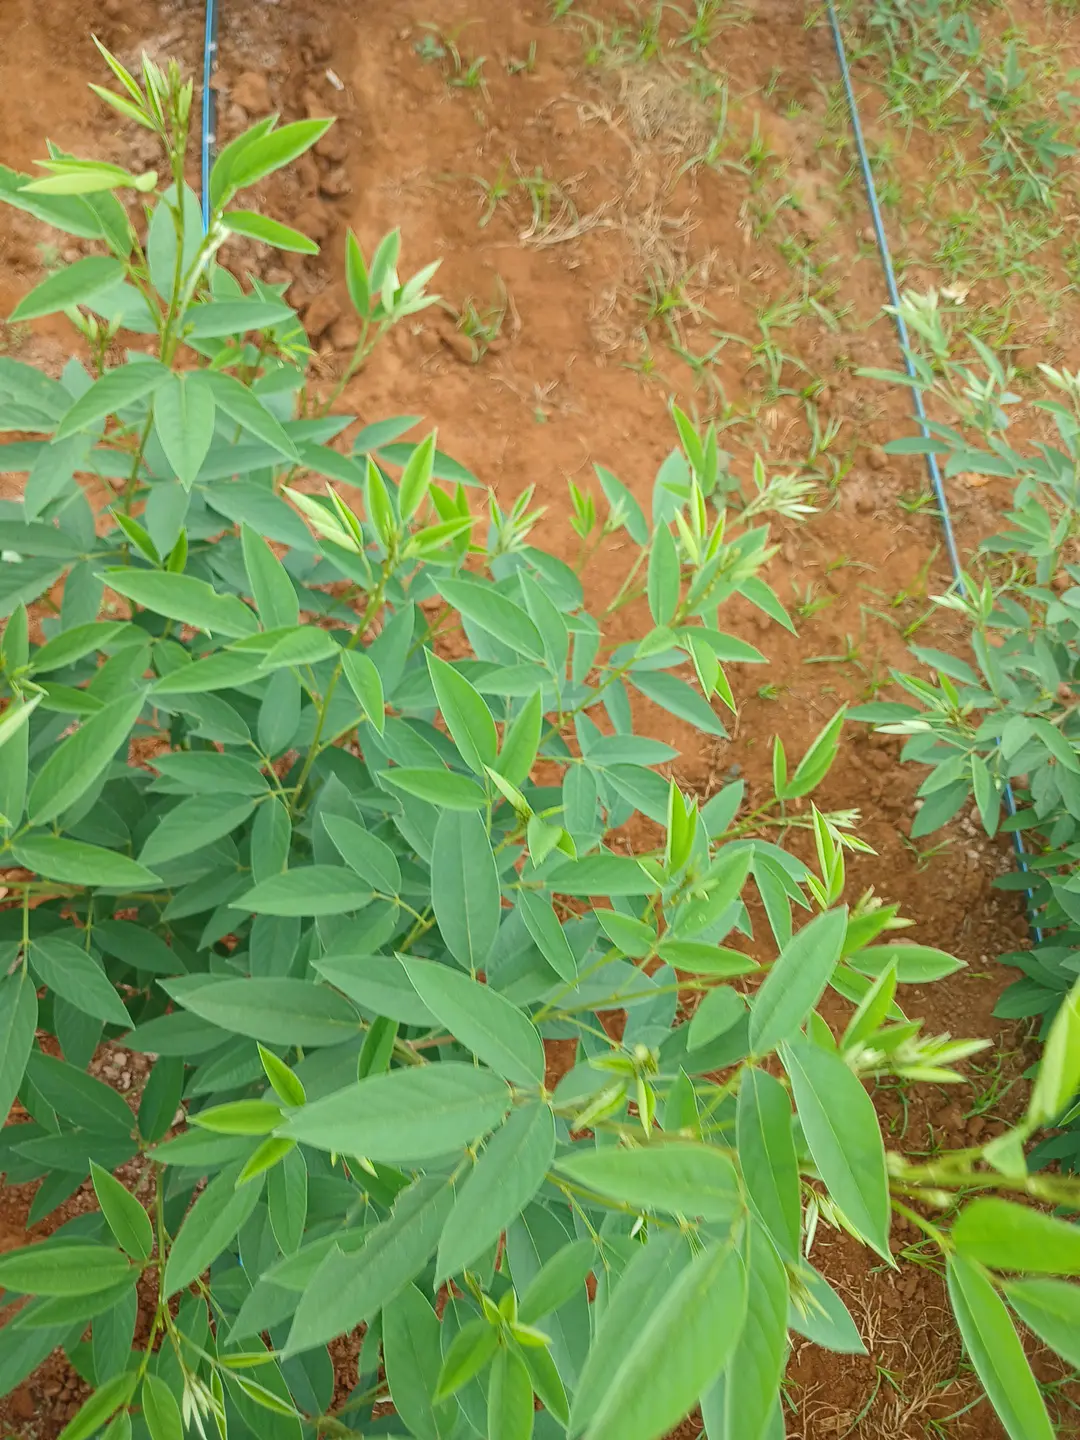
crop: pigeonpea
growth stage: vegetative
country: Kenya
